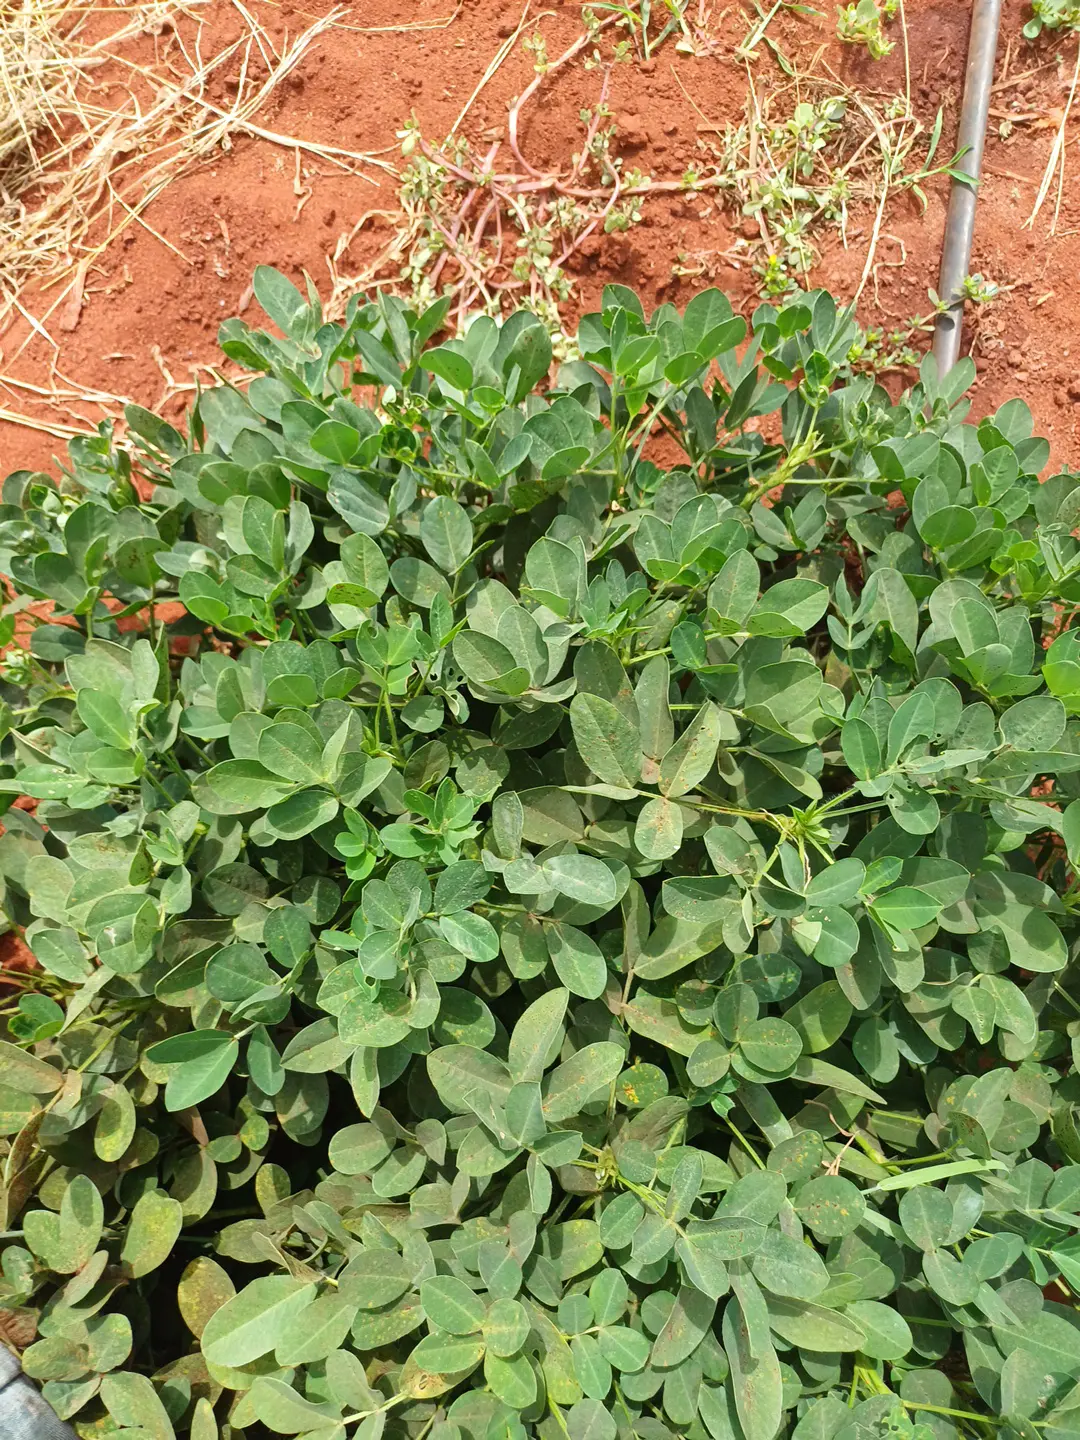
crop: groundnut
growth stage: pegging
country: Kenya
